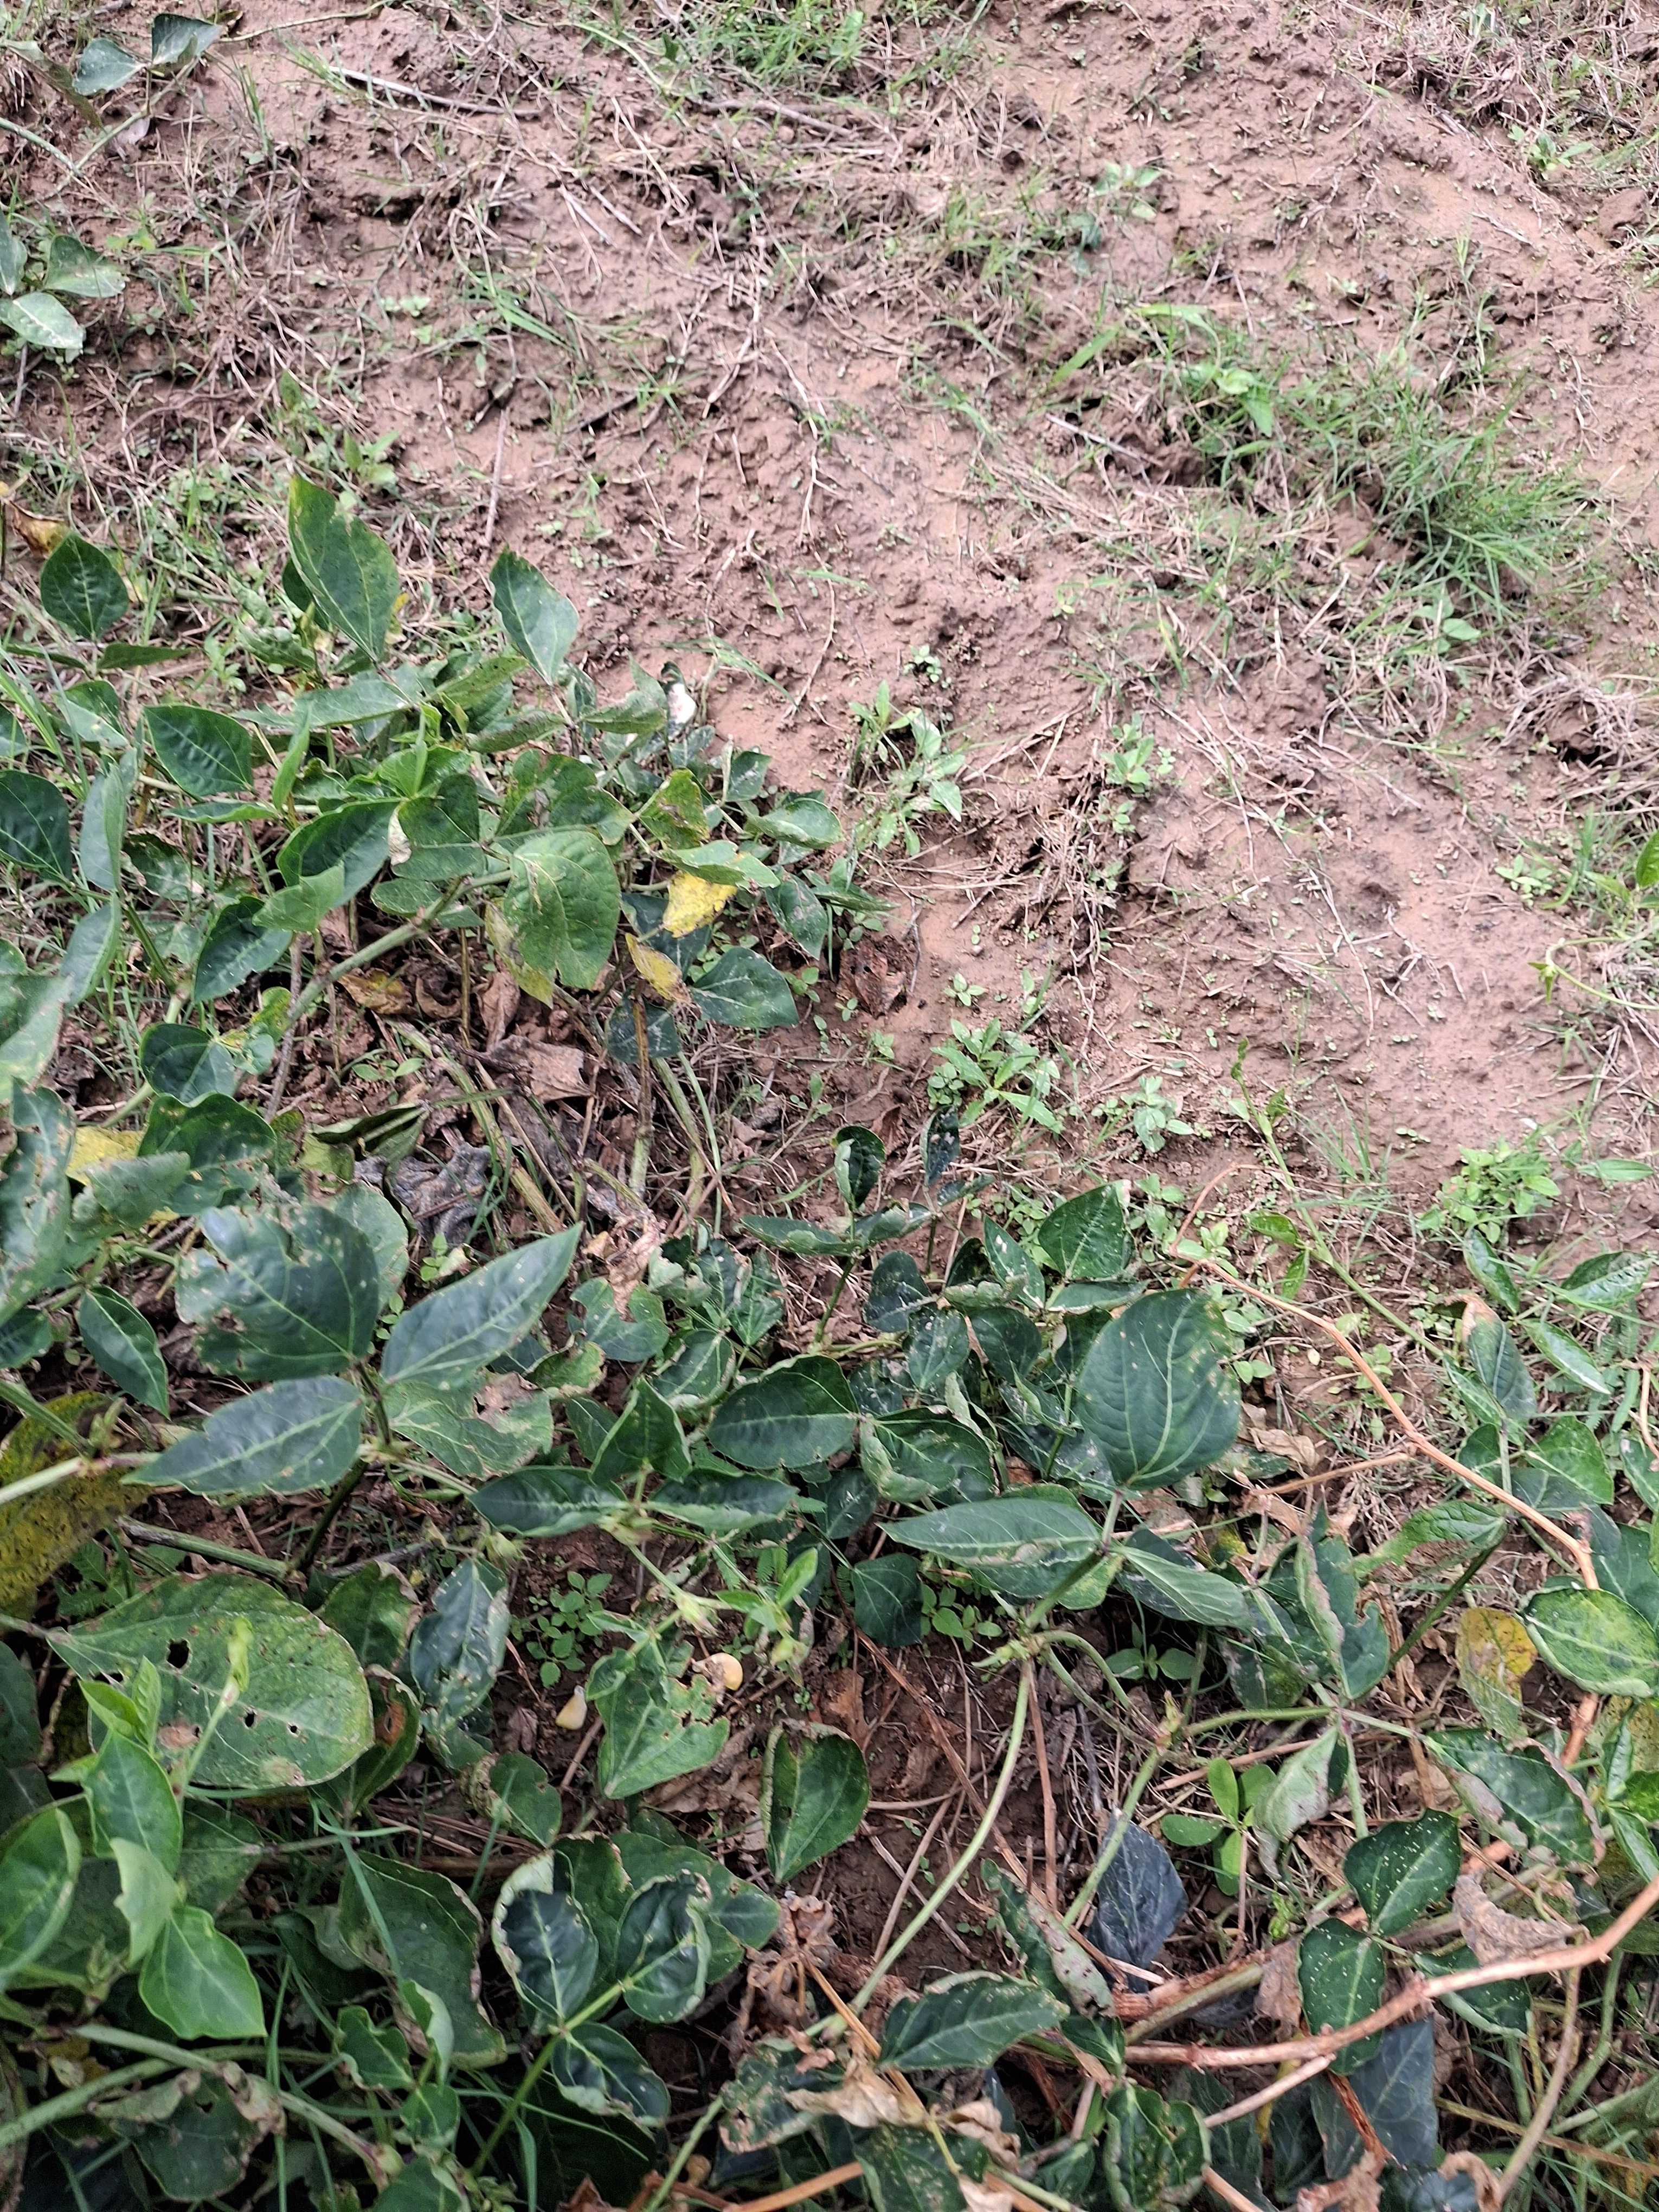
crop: cowpea
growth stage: development pod
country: Nigeria
